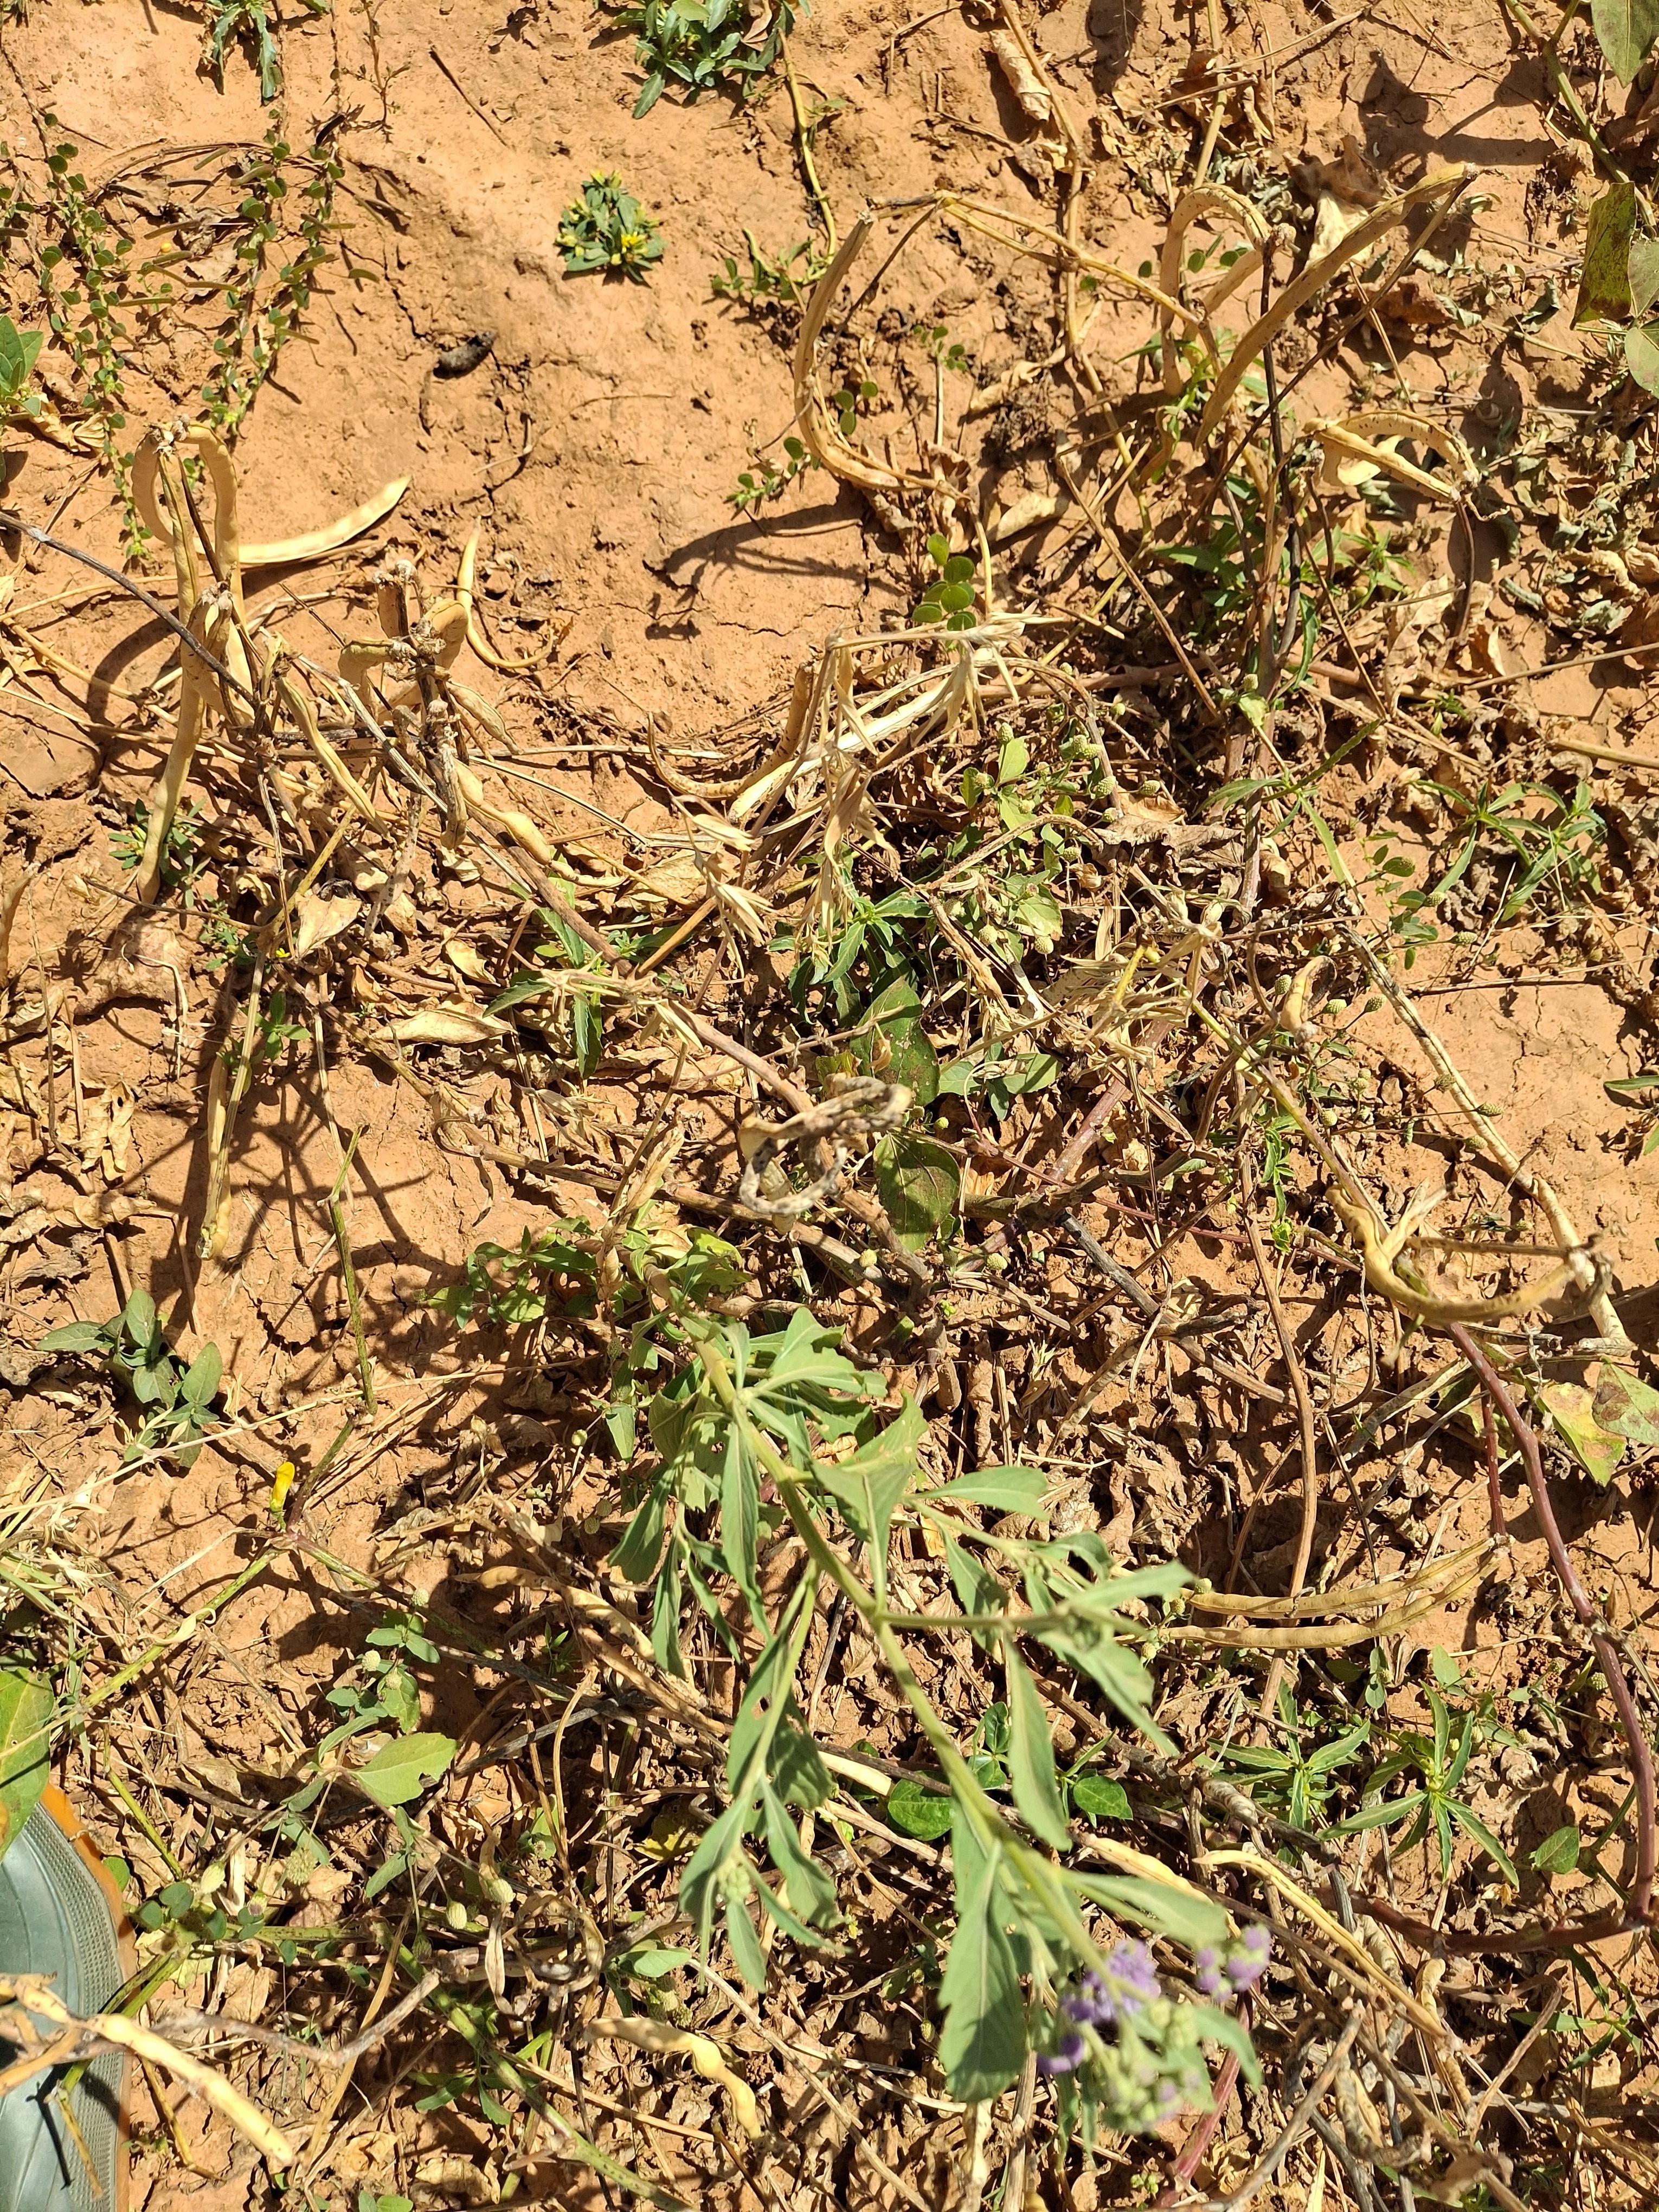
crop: cowpea
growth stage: maturity
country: Nigeria
